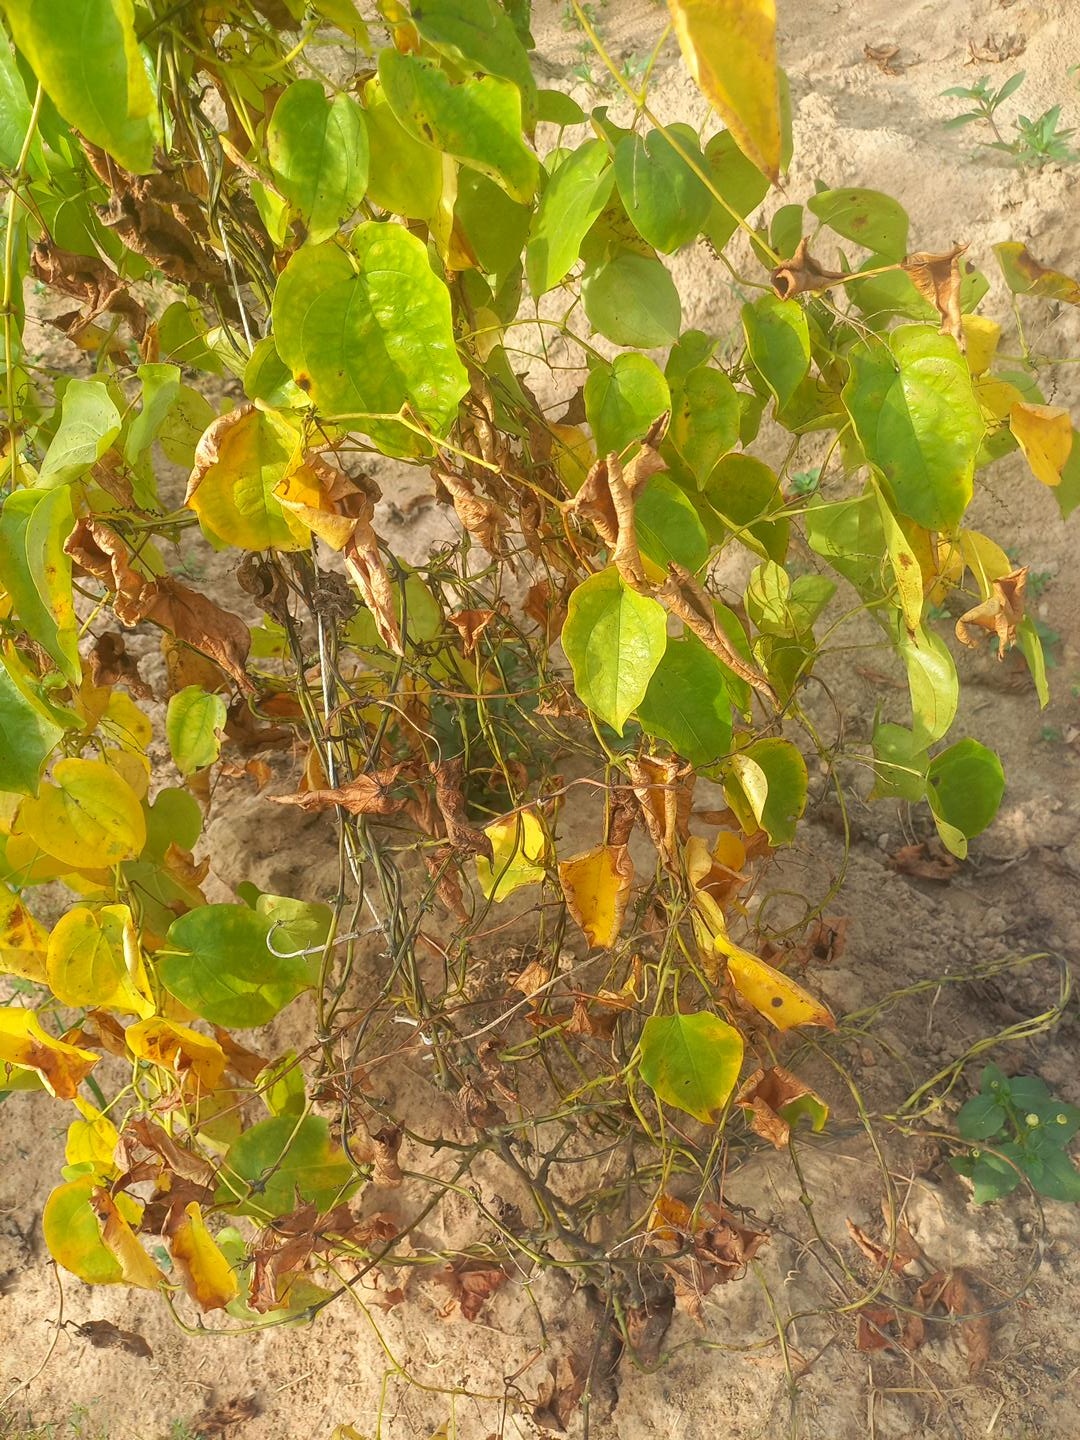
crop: yam
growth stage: maturity
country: Nigeria
